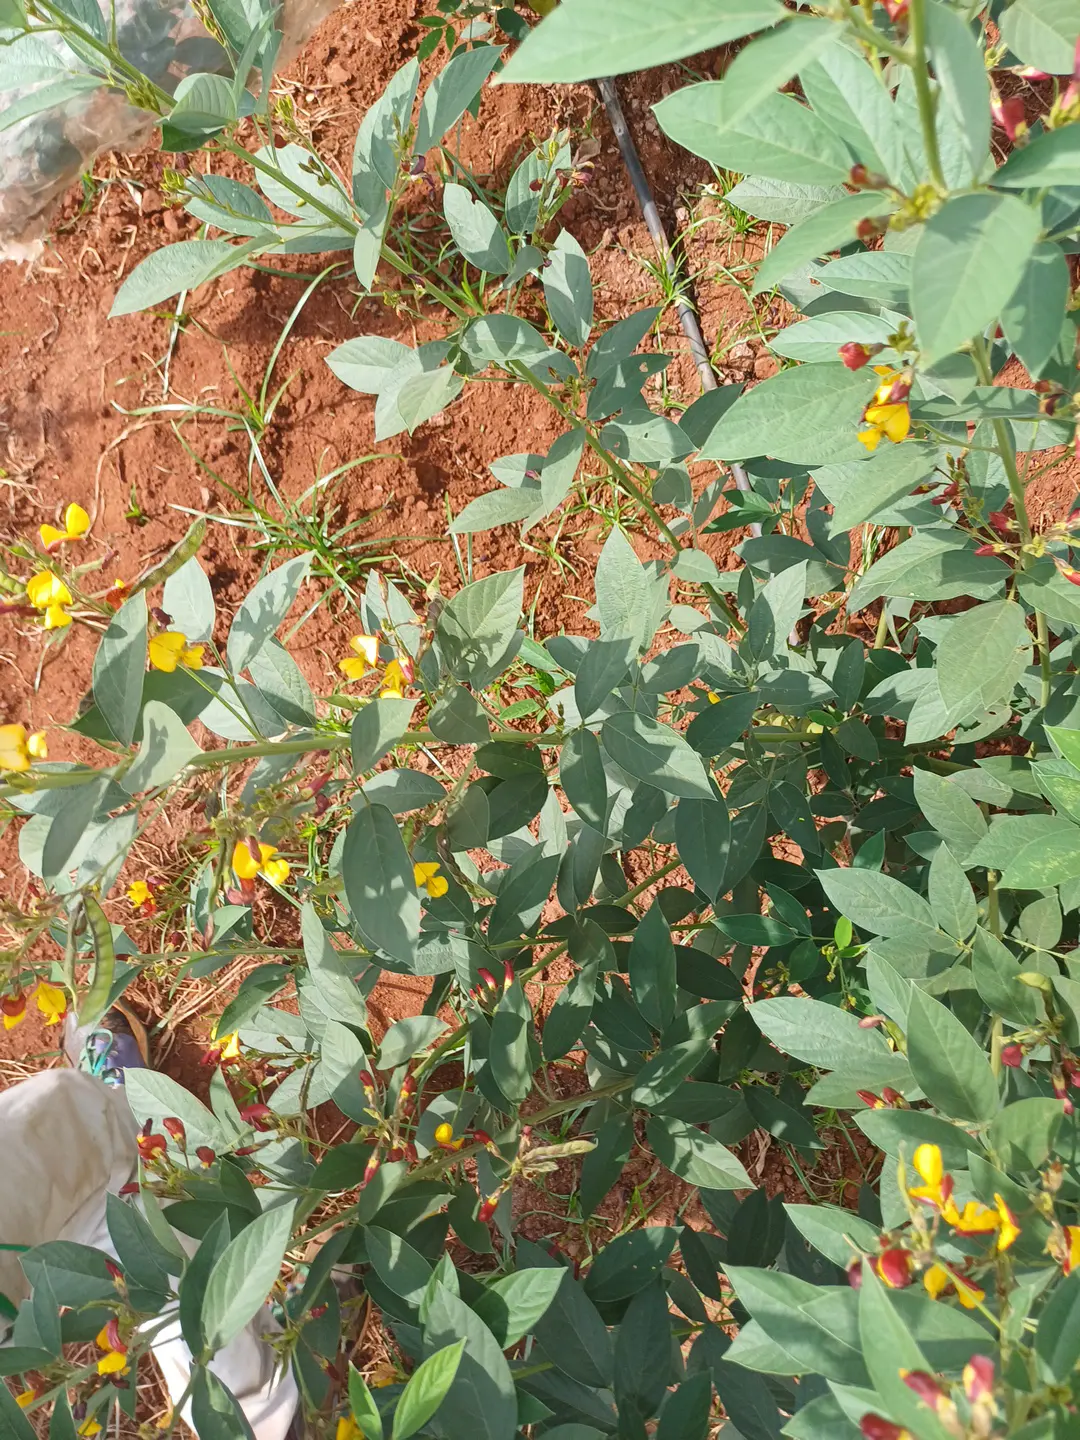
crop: pigeonpea
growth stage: development pod
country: Kenya
